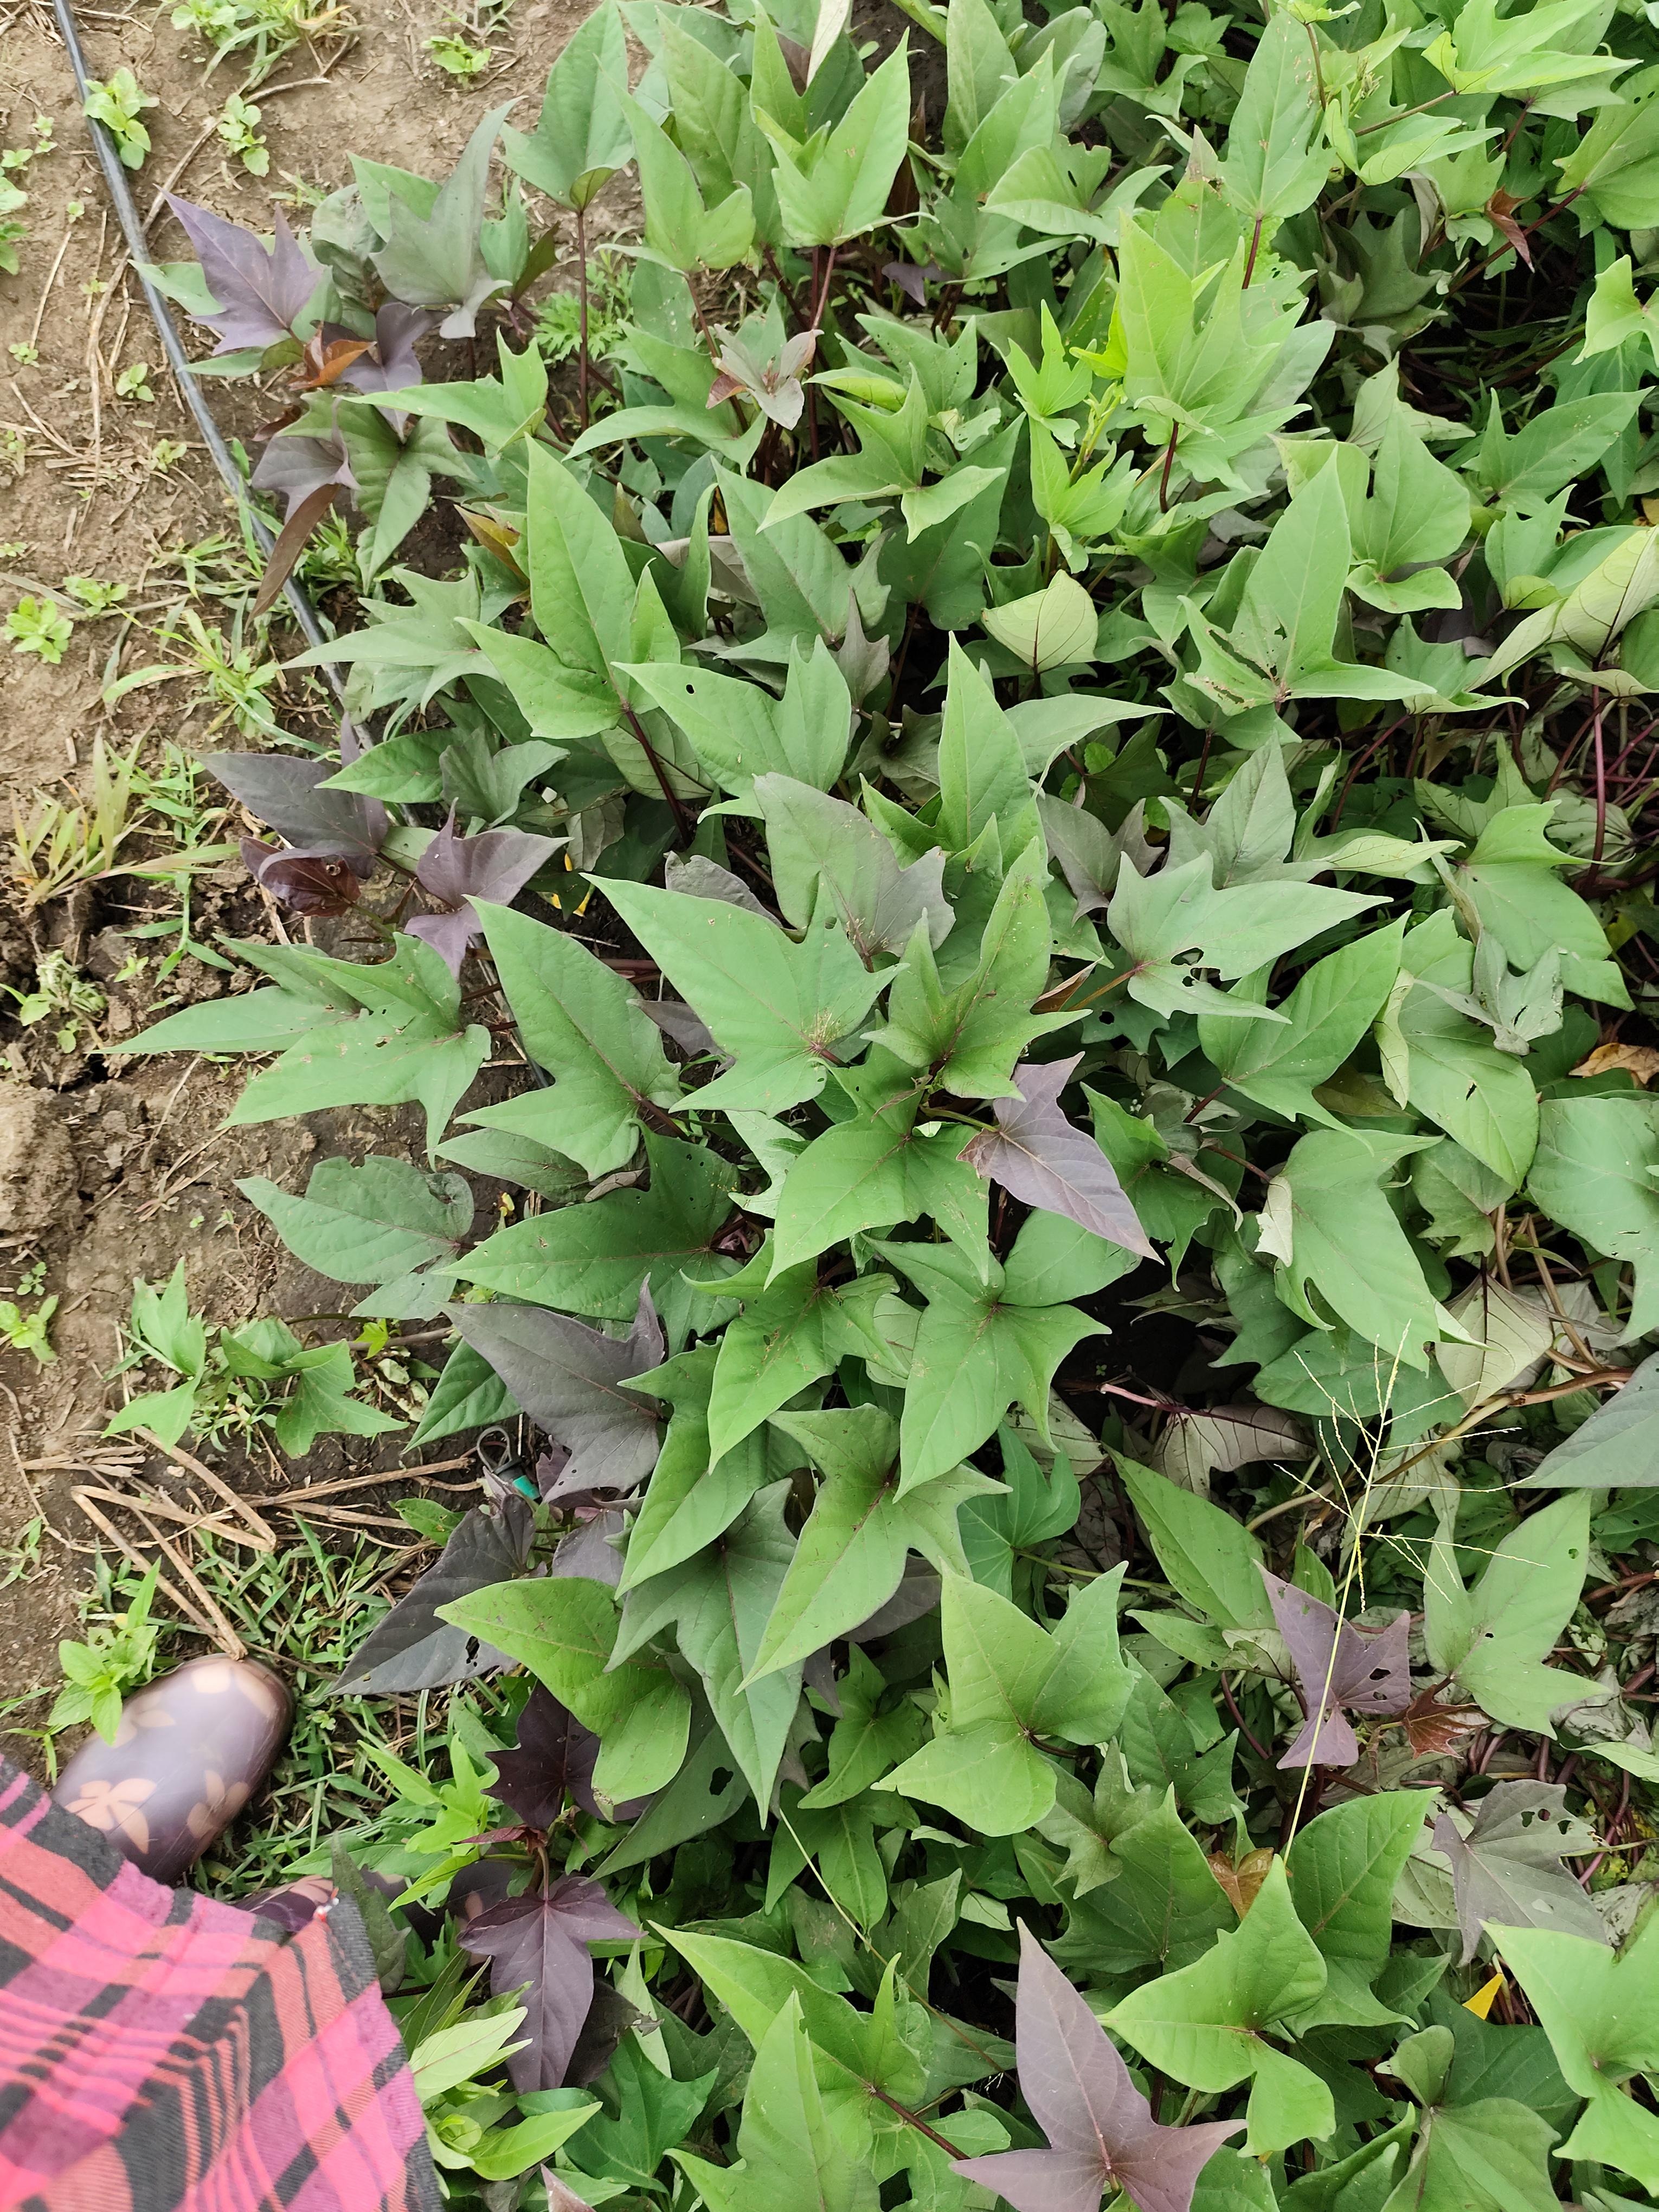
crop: sweet potato
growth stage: vegetative
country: Tanzania
